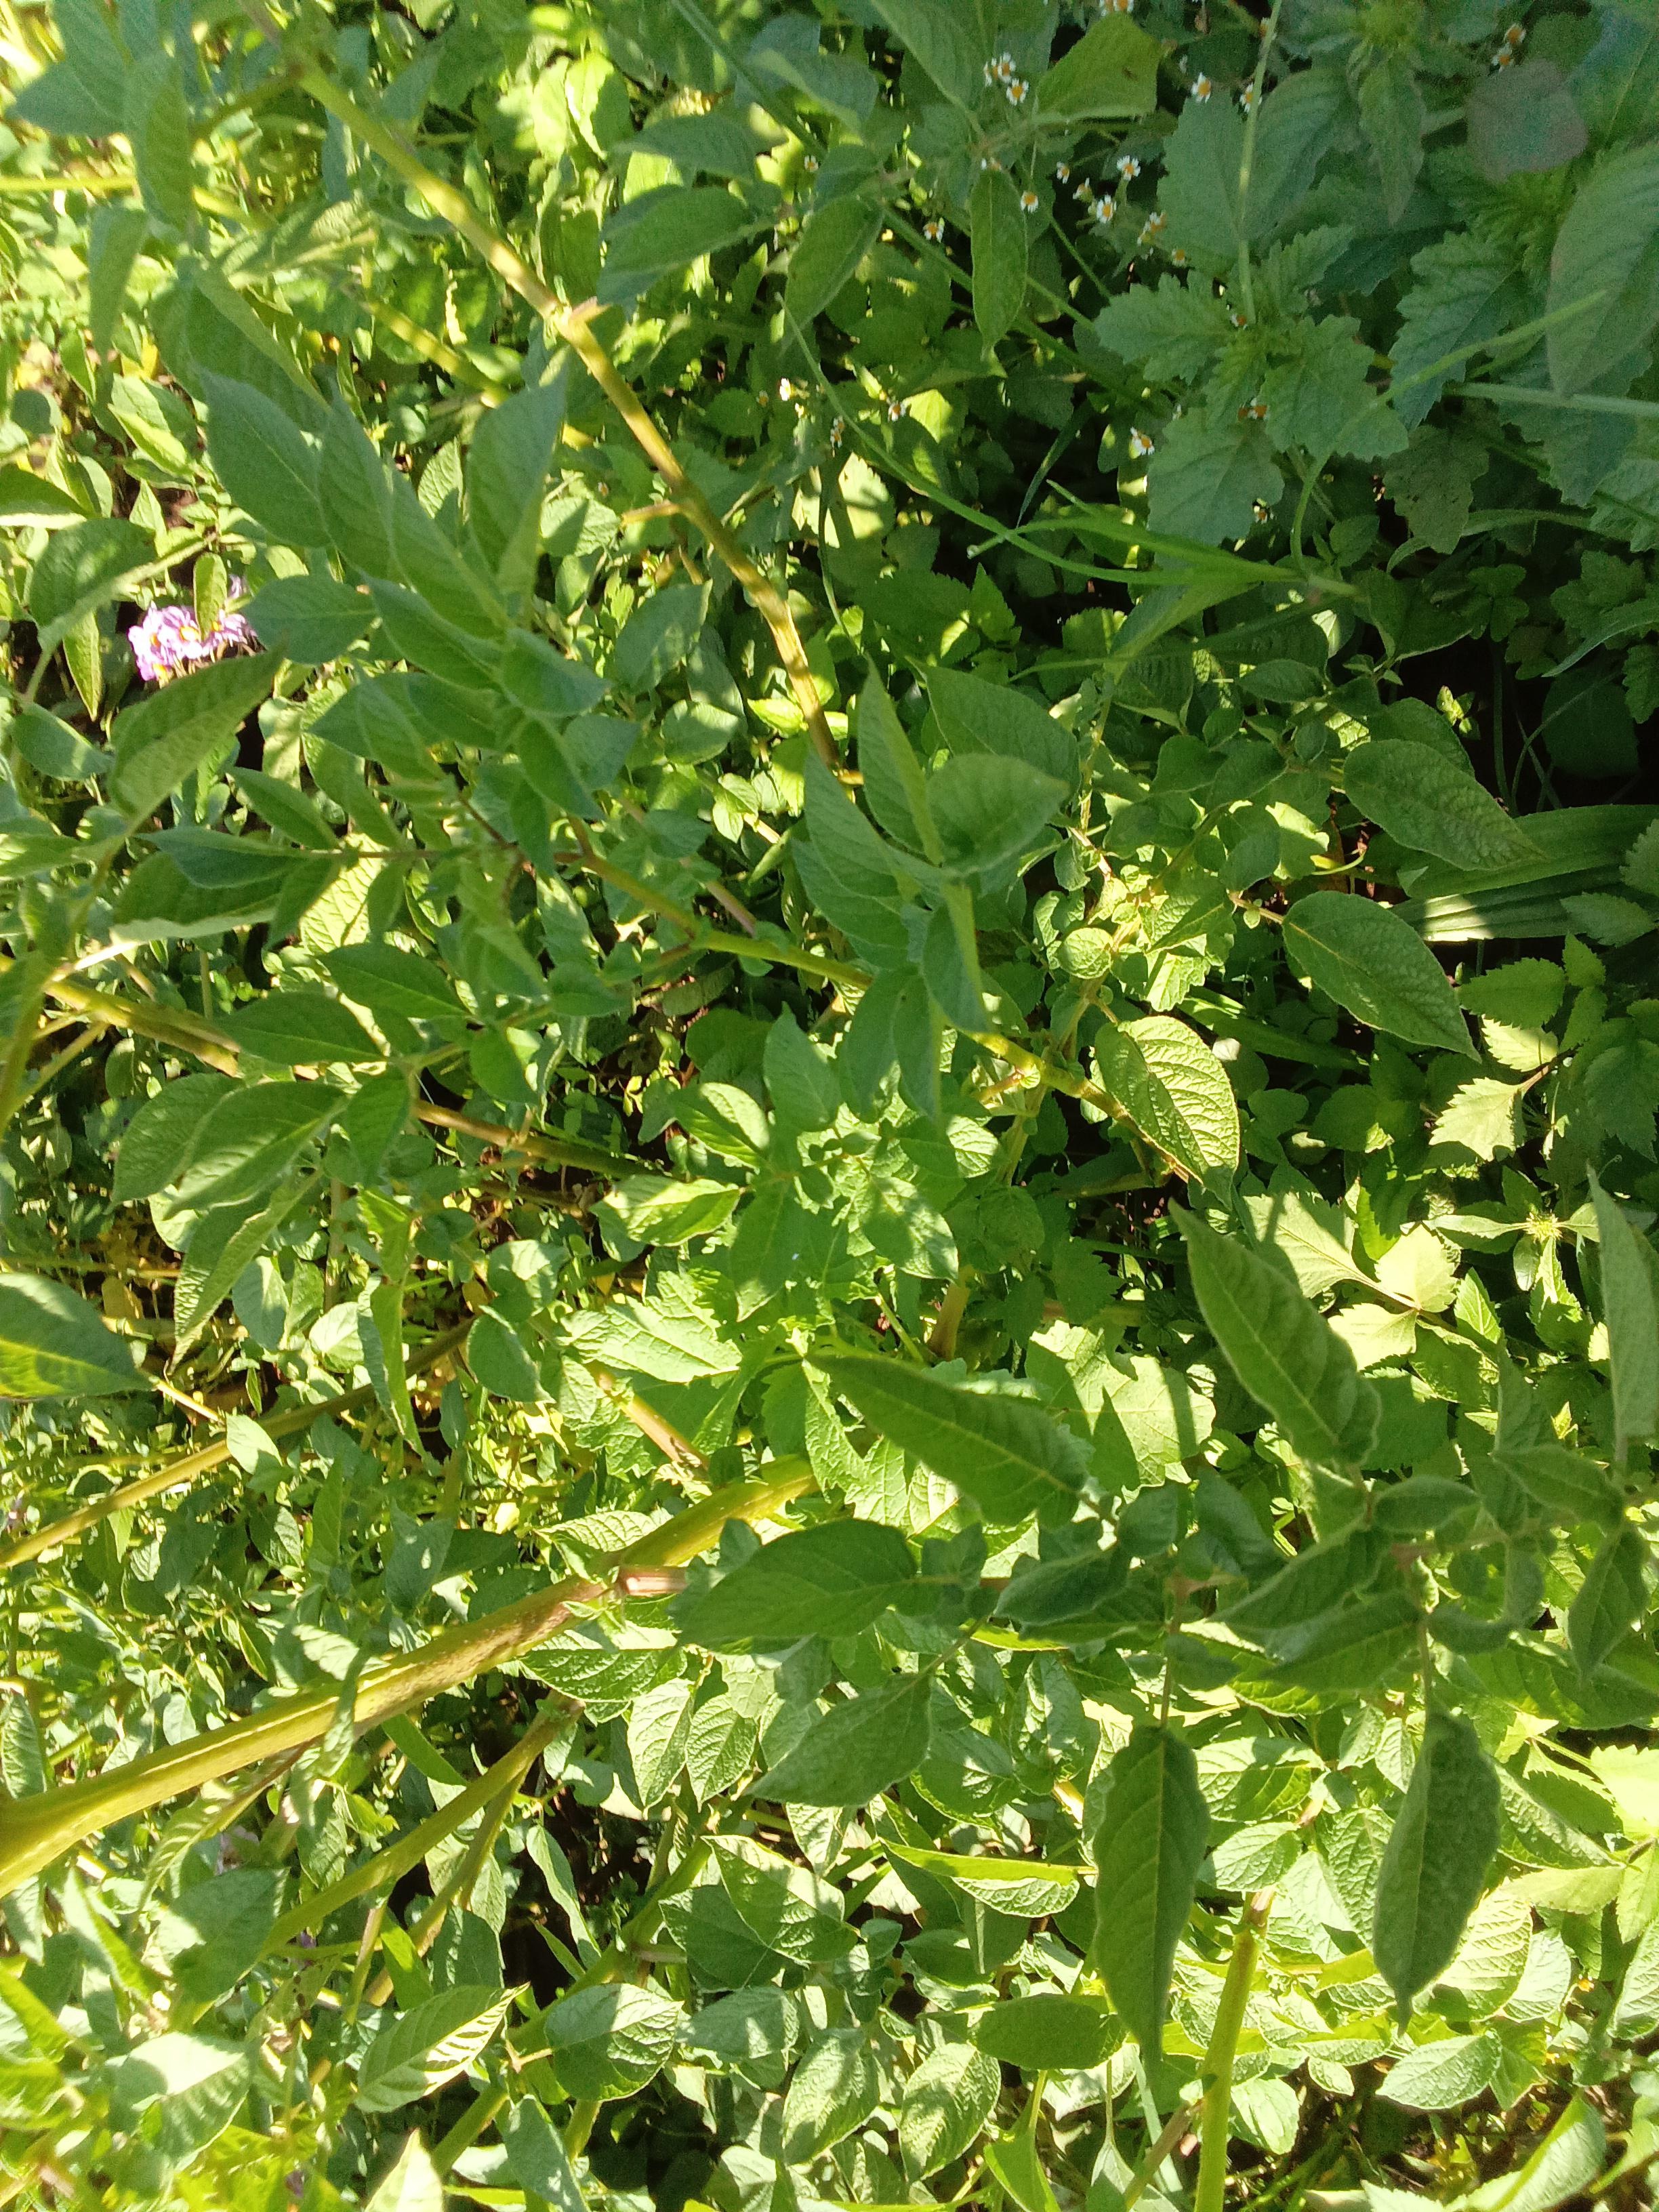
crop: potato
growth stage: flowering
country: Kenya
